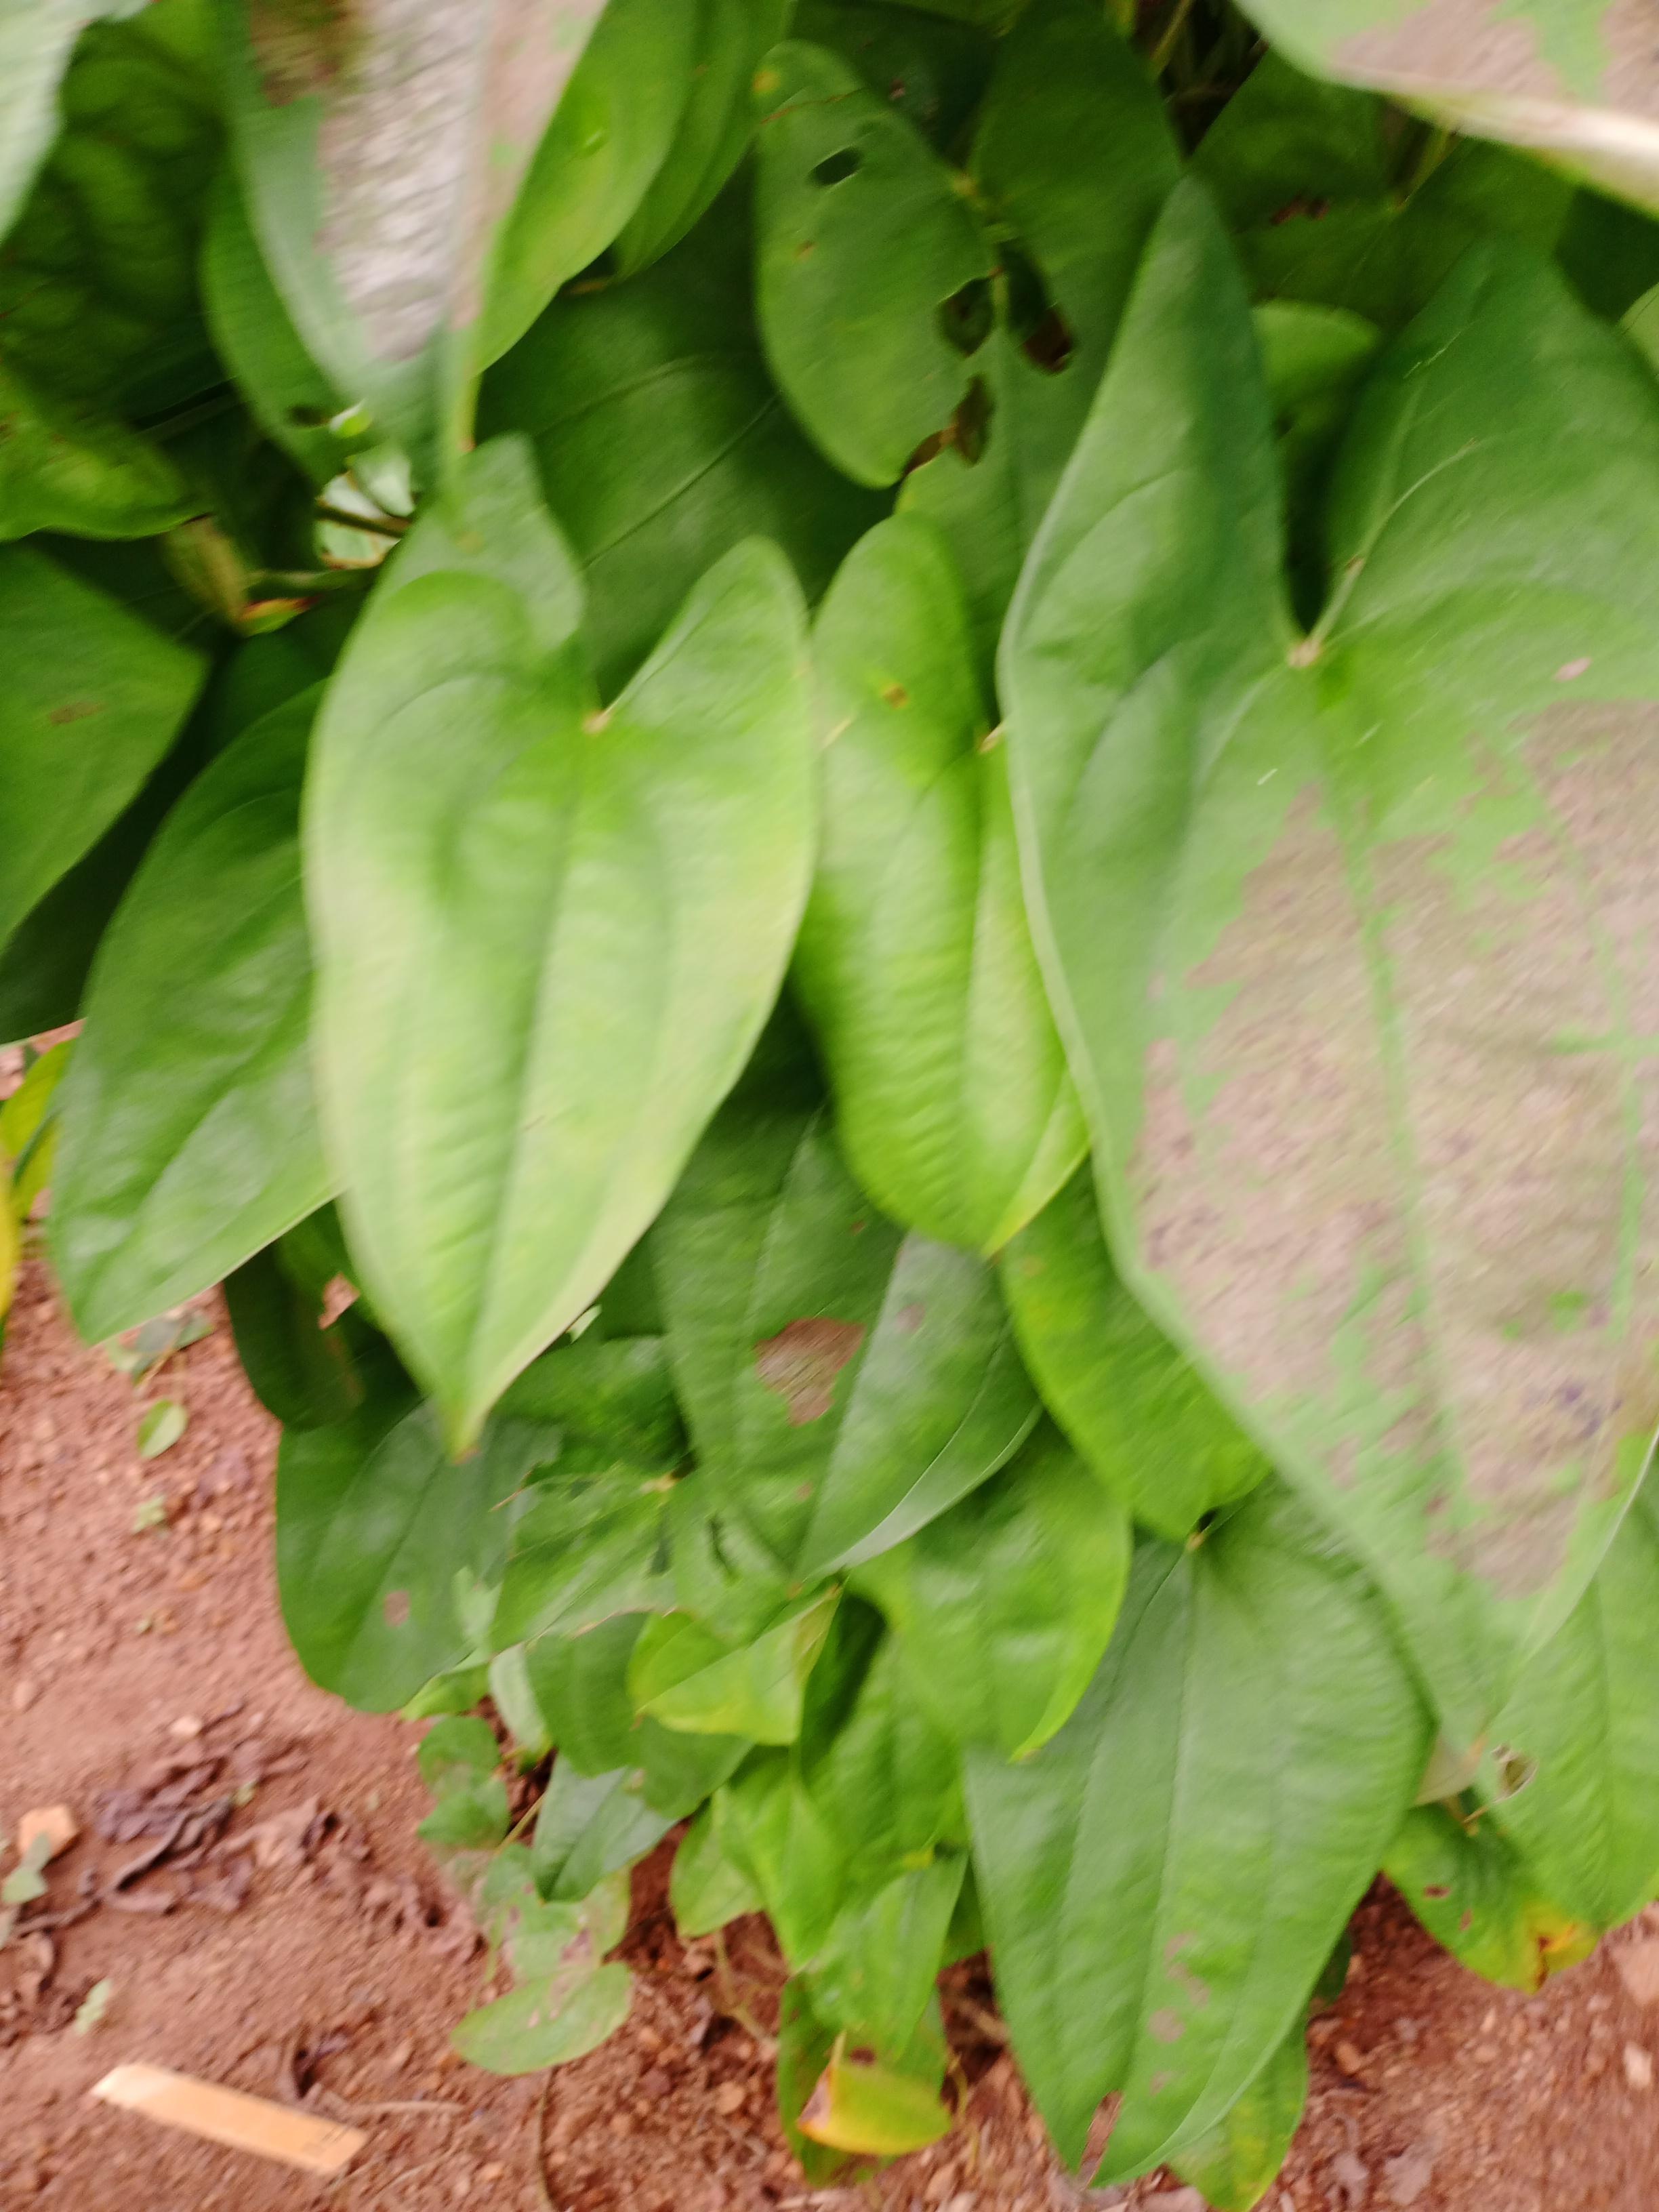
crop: yam
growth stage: vegetative
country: Nigeria
